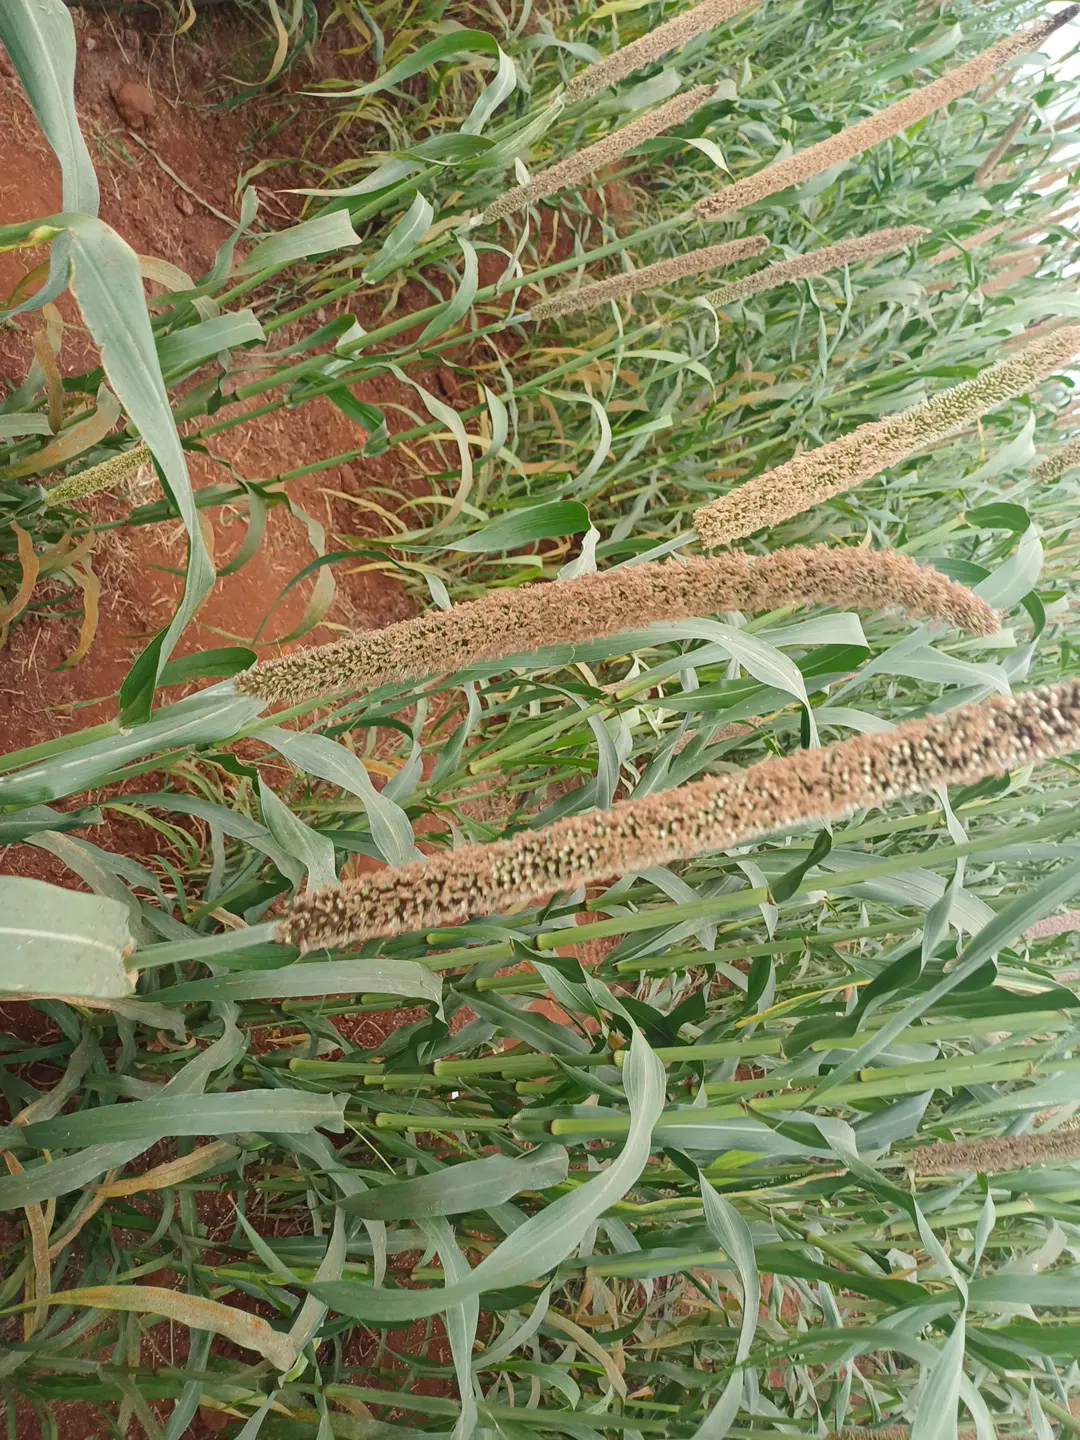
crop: pearl millet
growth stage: filling grain
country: Kenya
